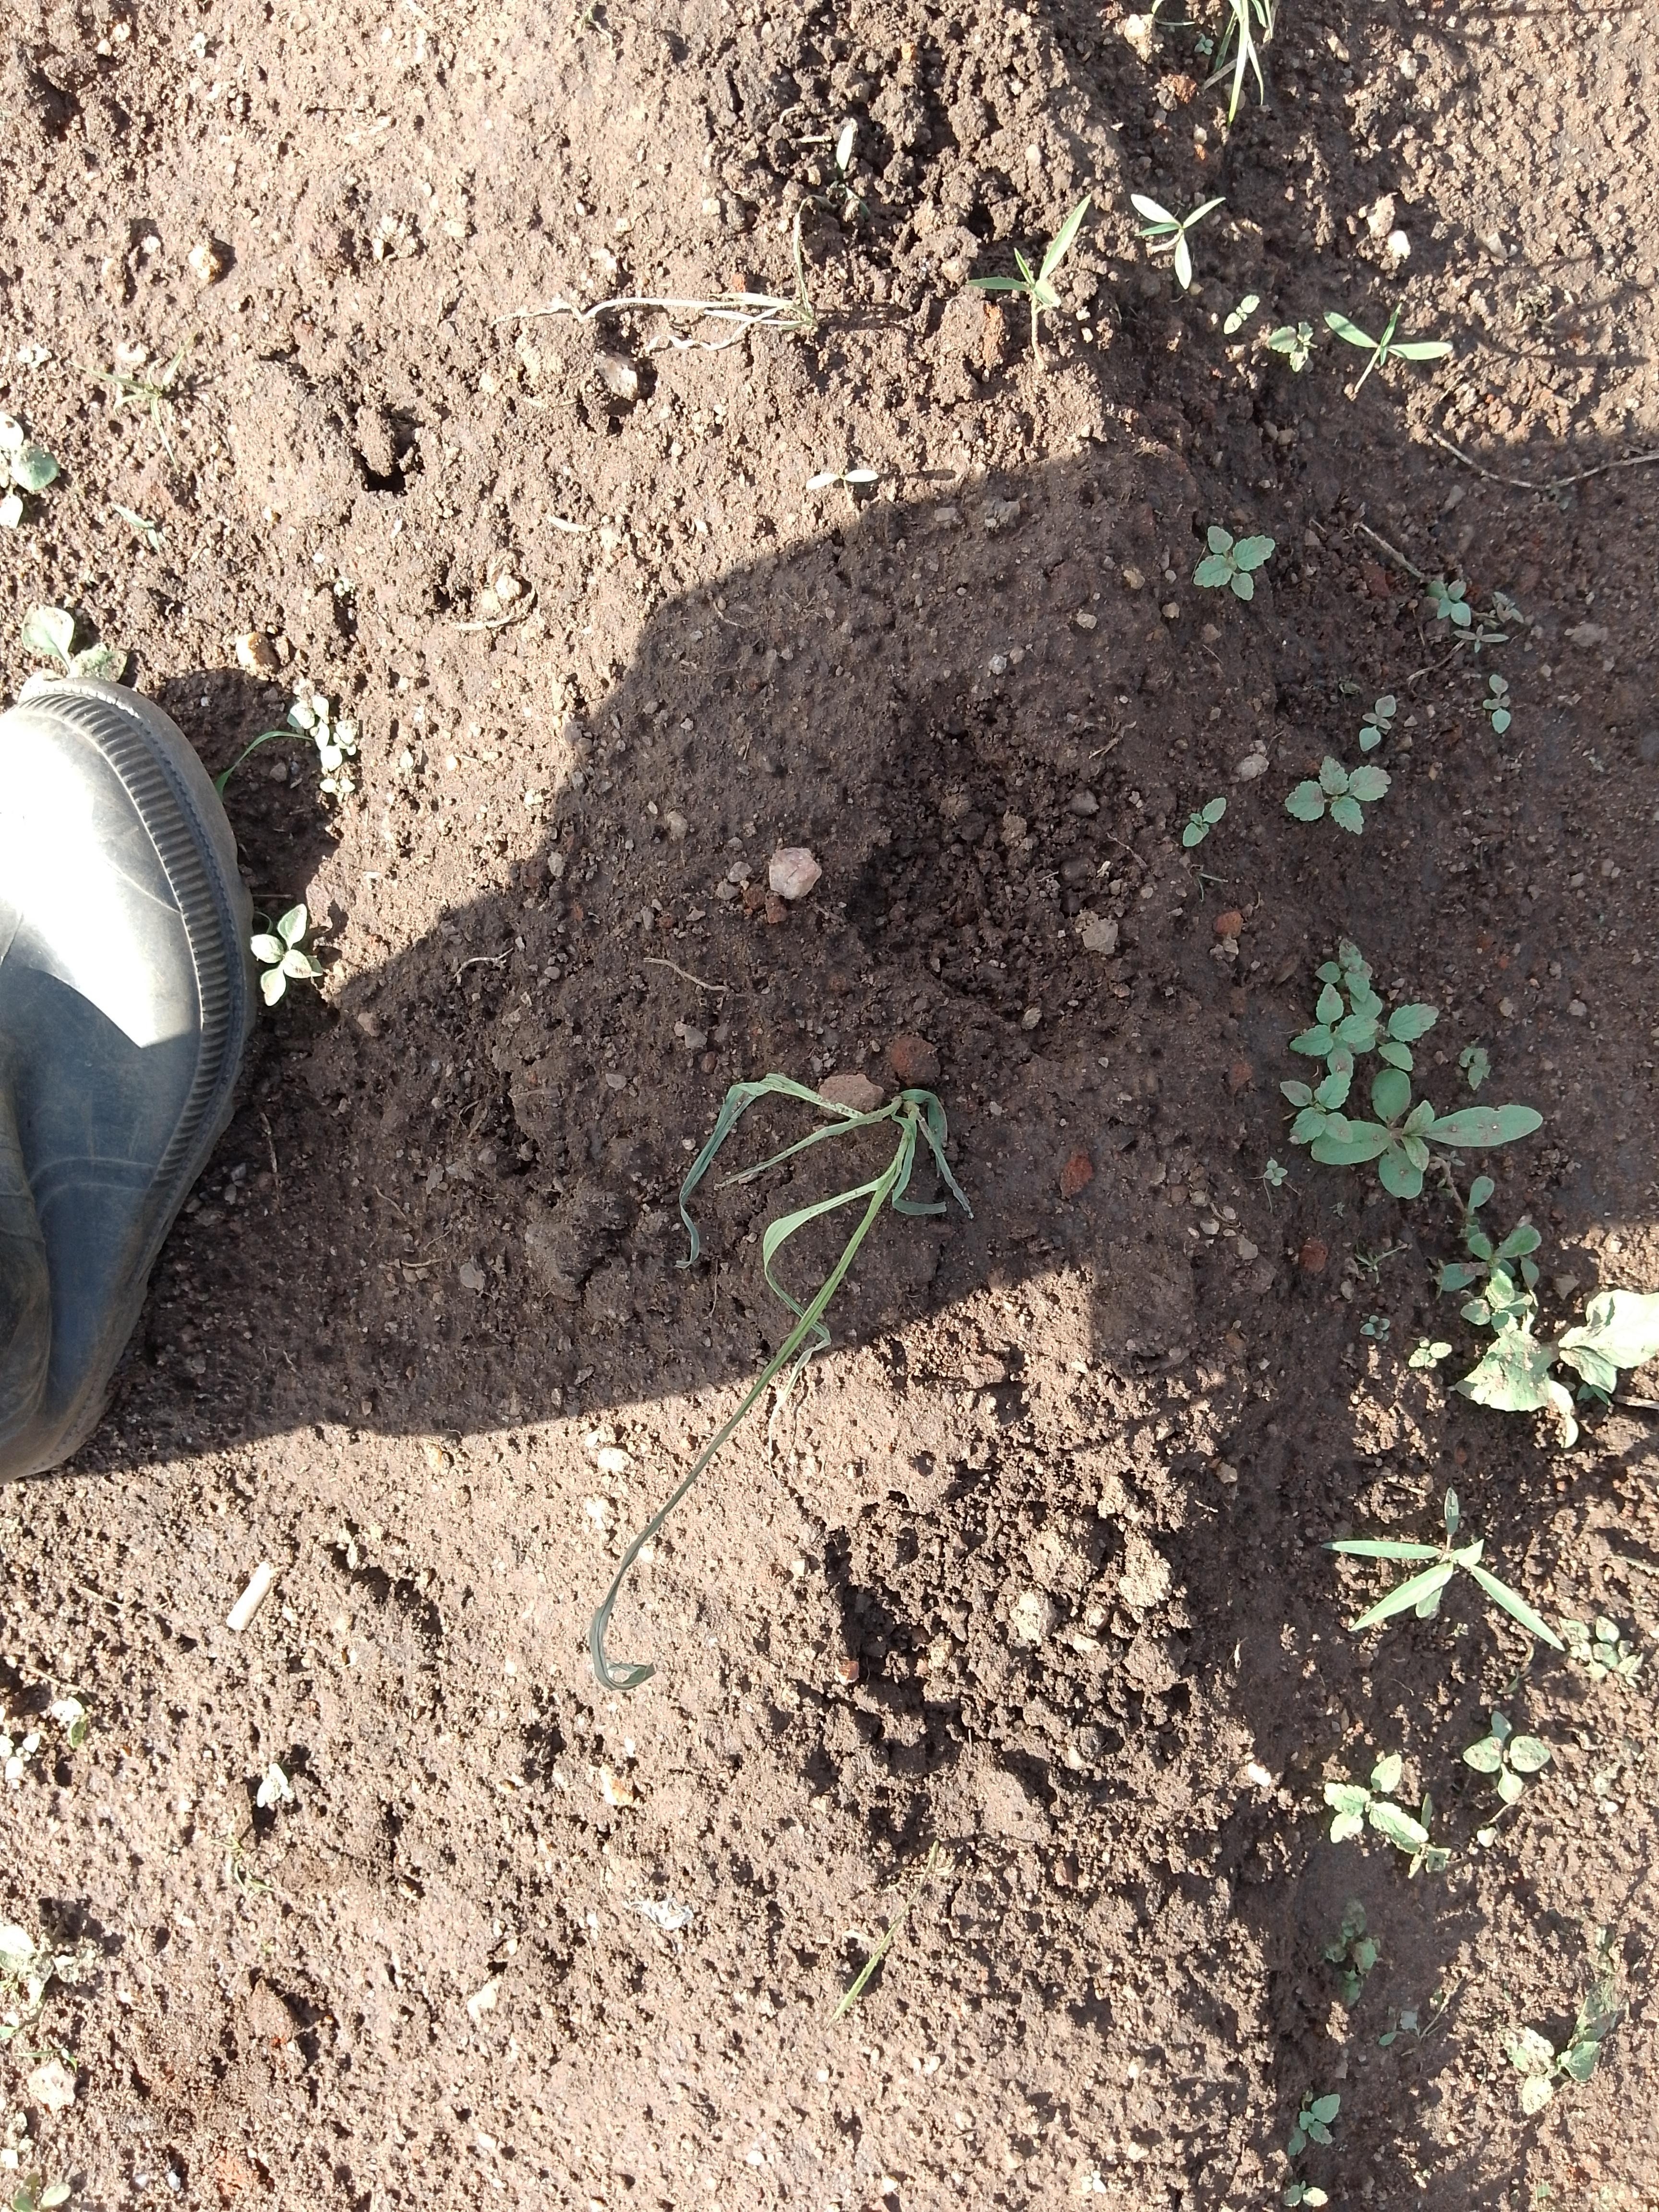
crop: sorghum
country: Malawi
